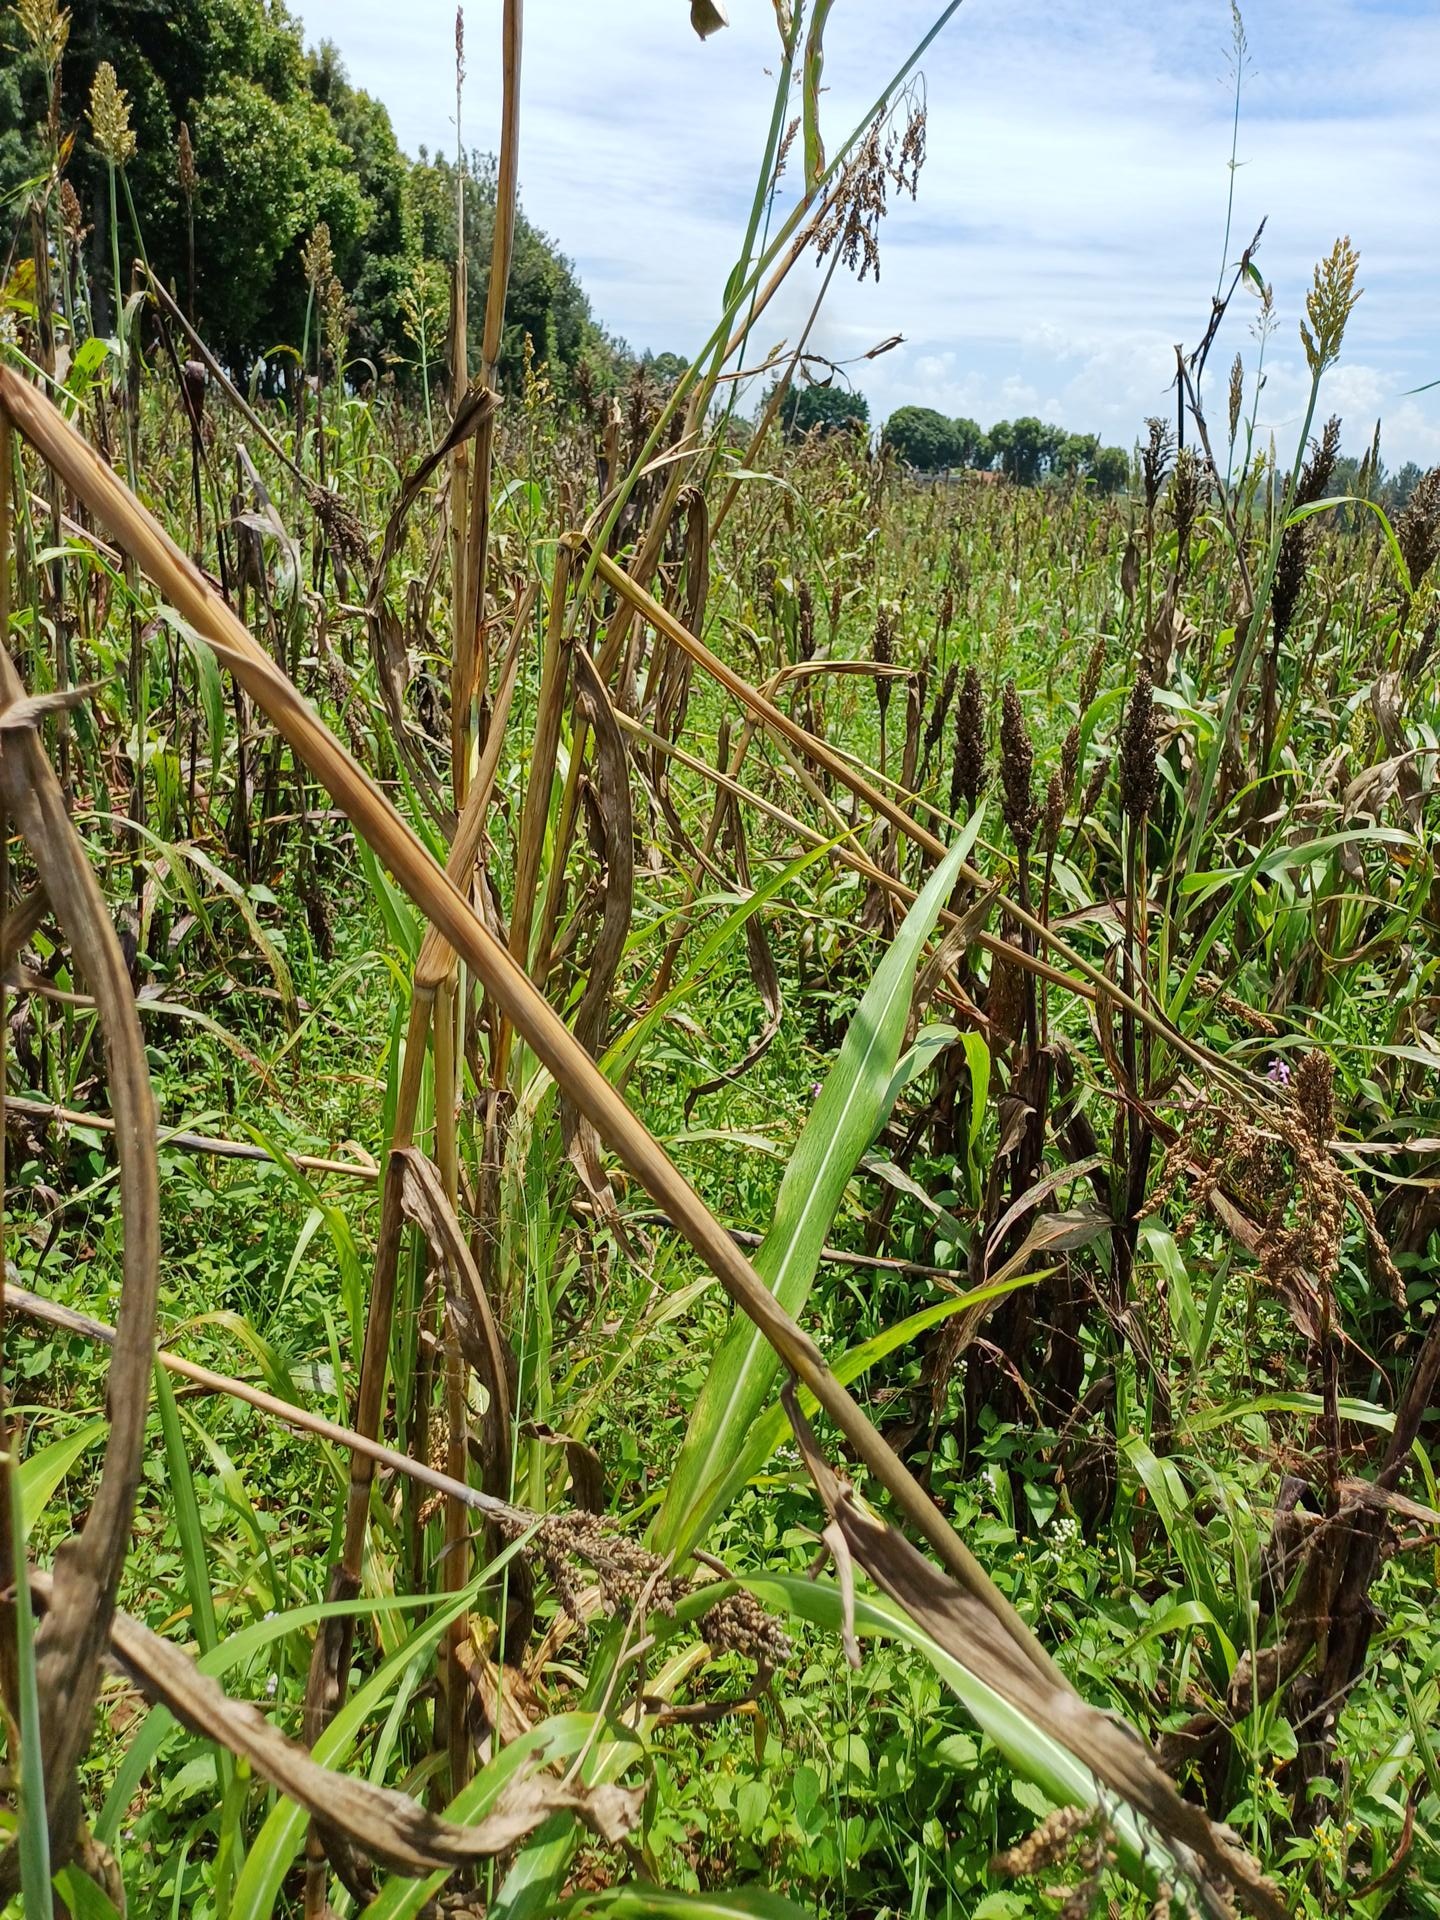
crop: sorghum
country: Kenya
